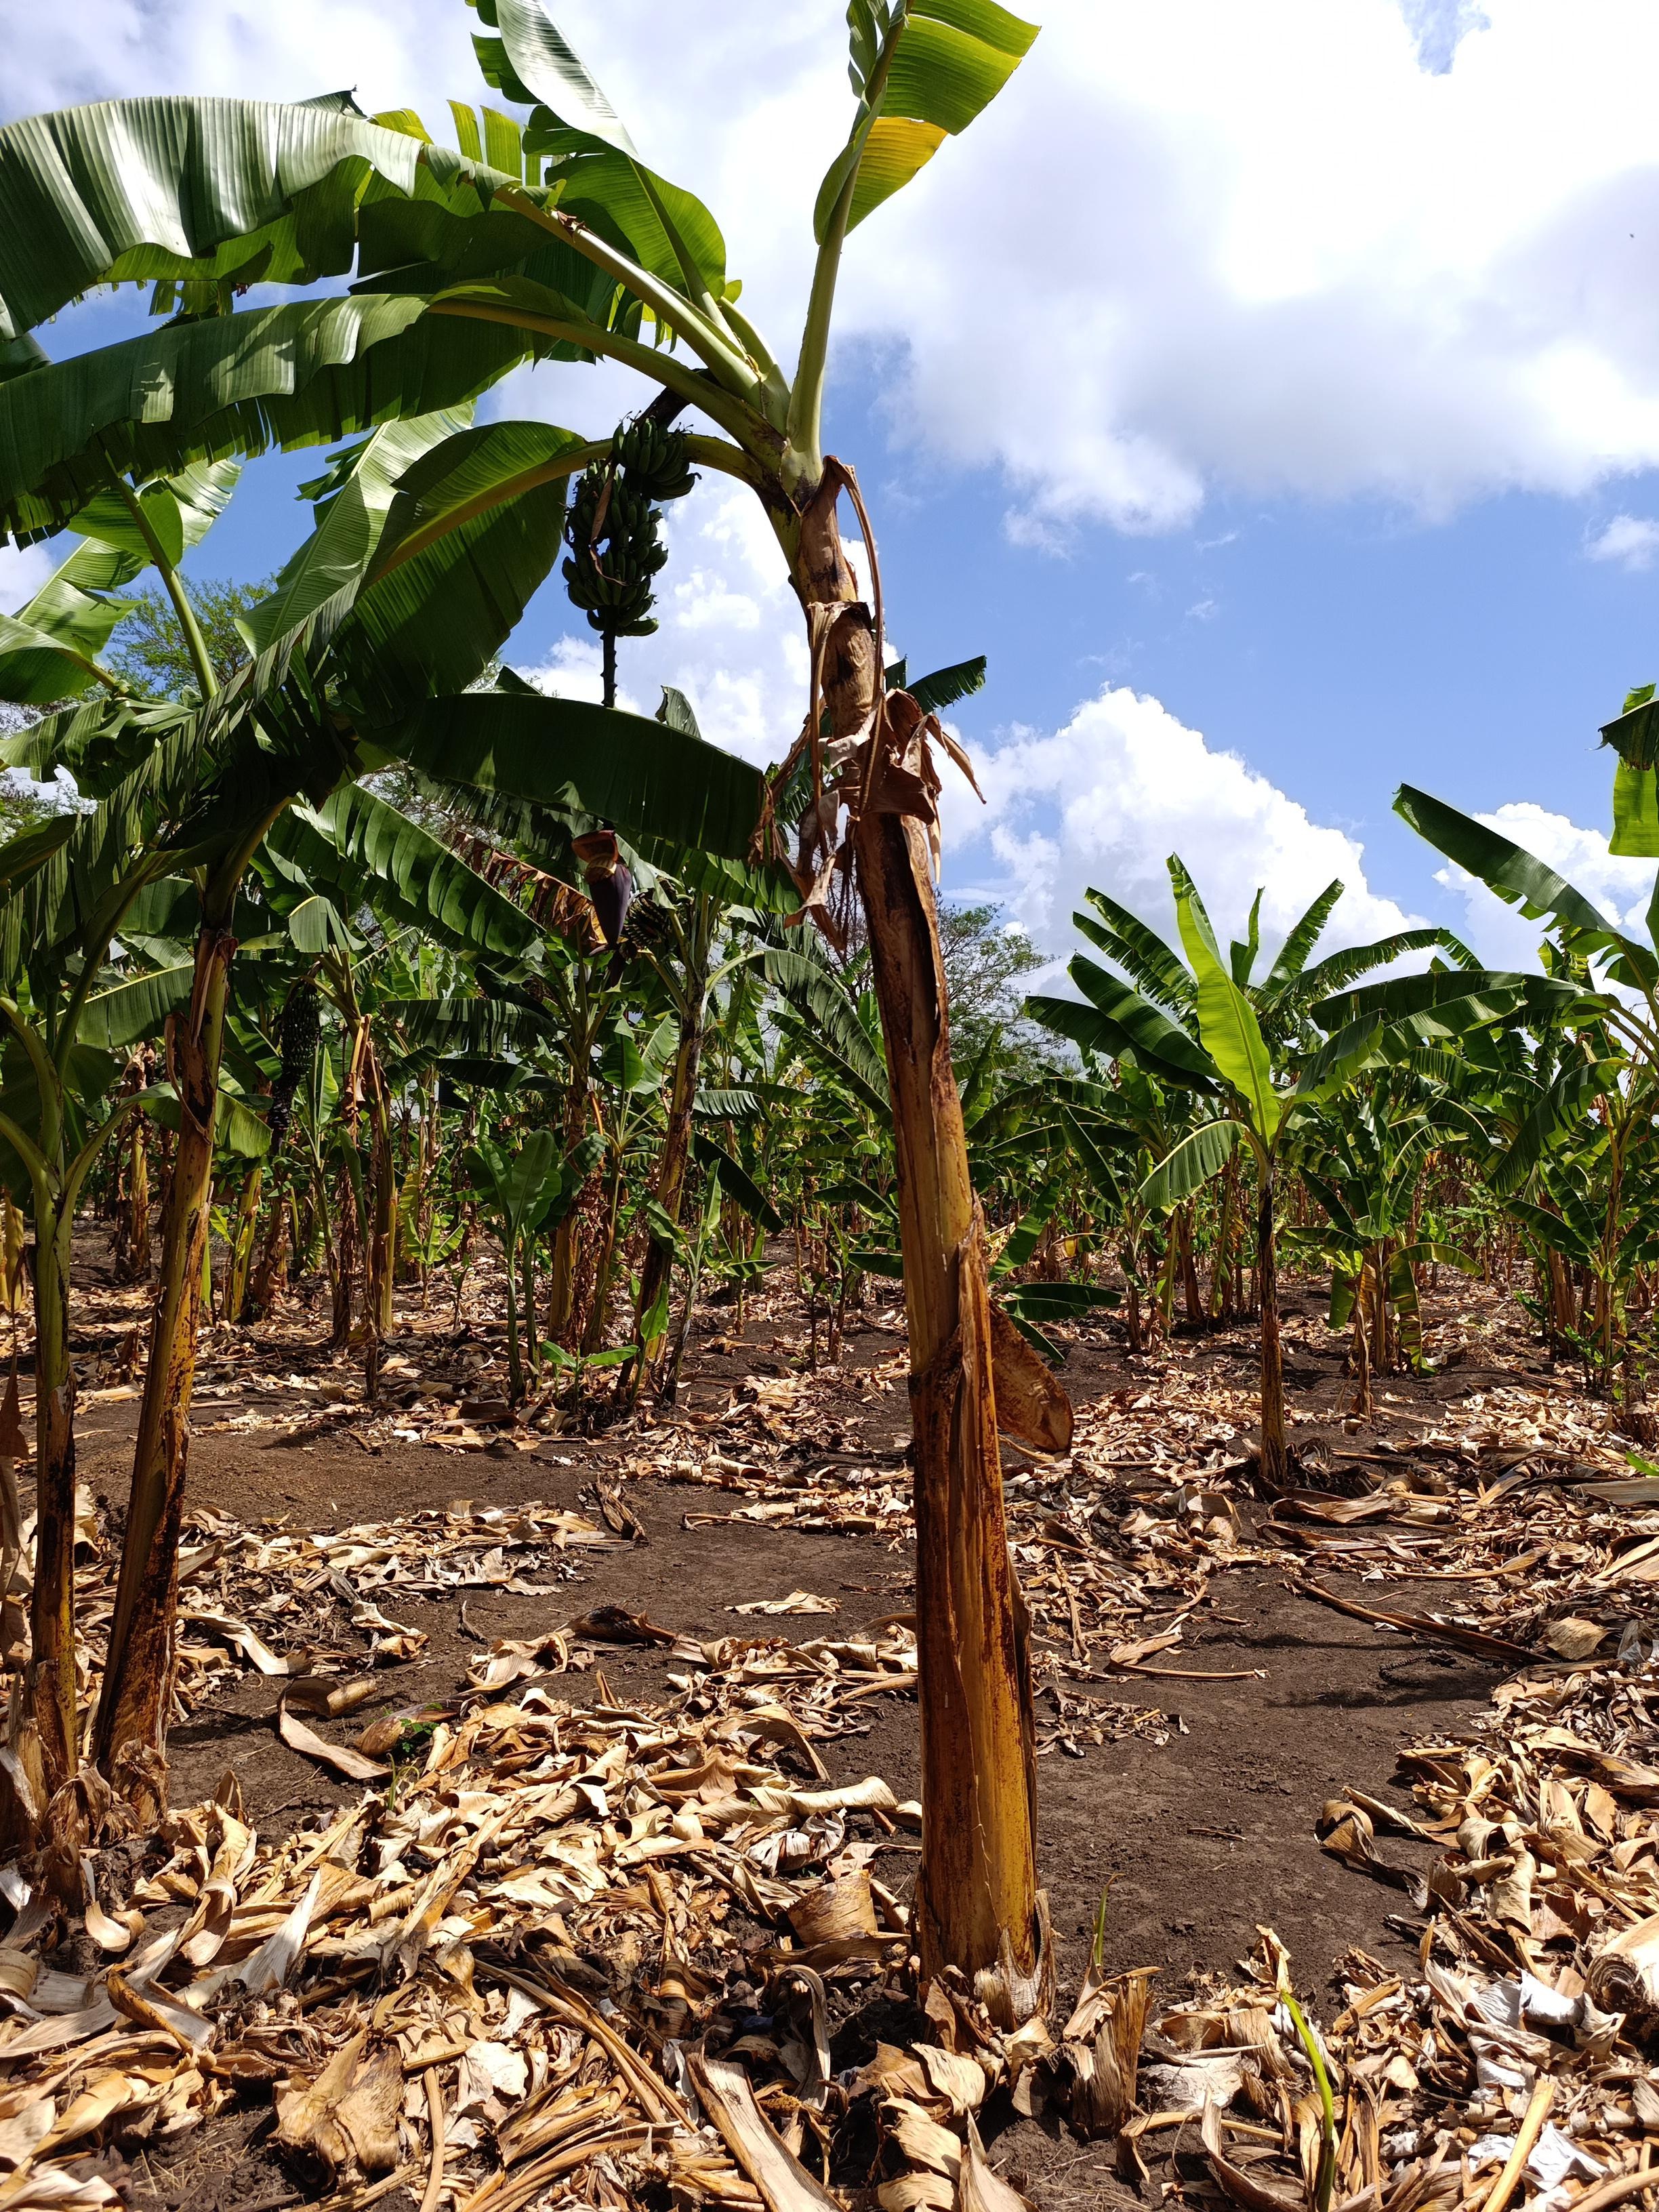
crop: banana
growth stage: development fruit
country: Tanzania
